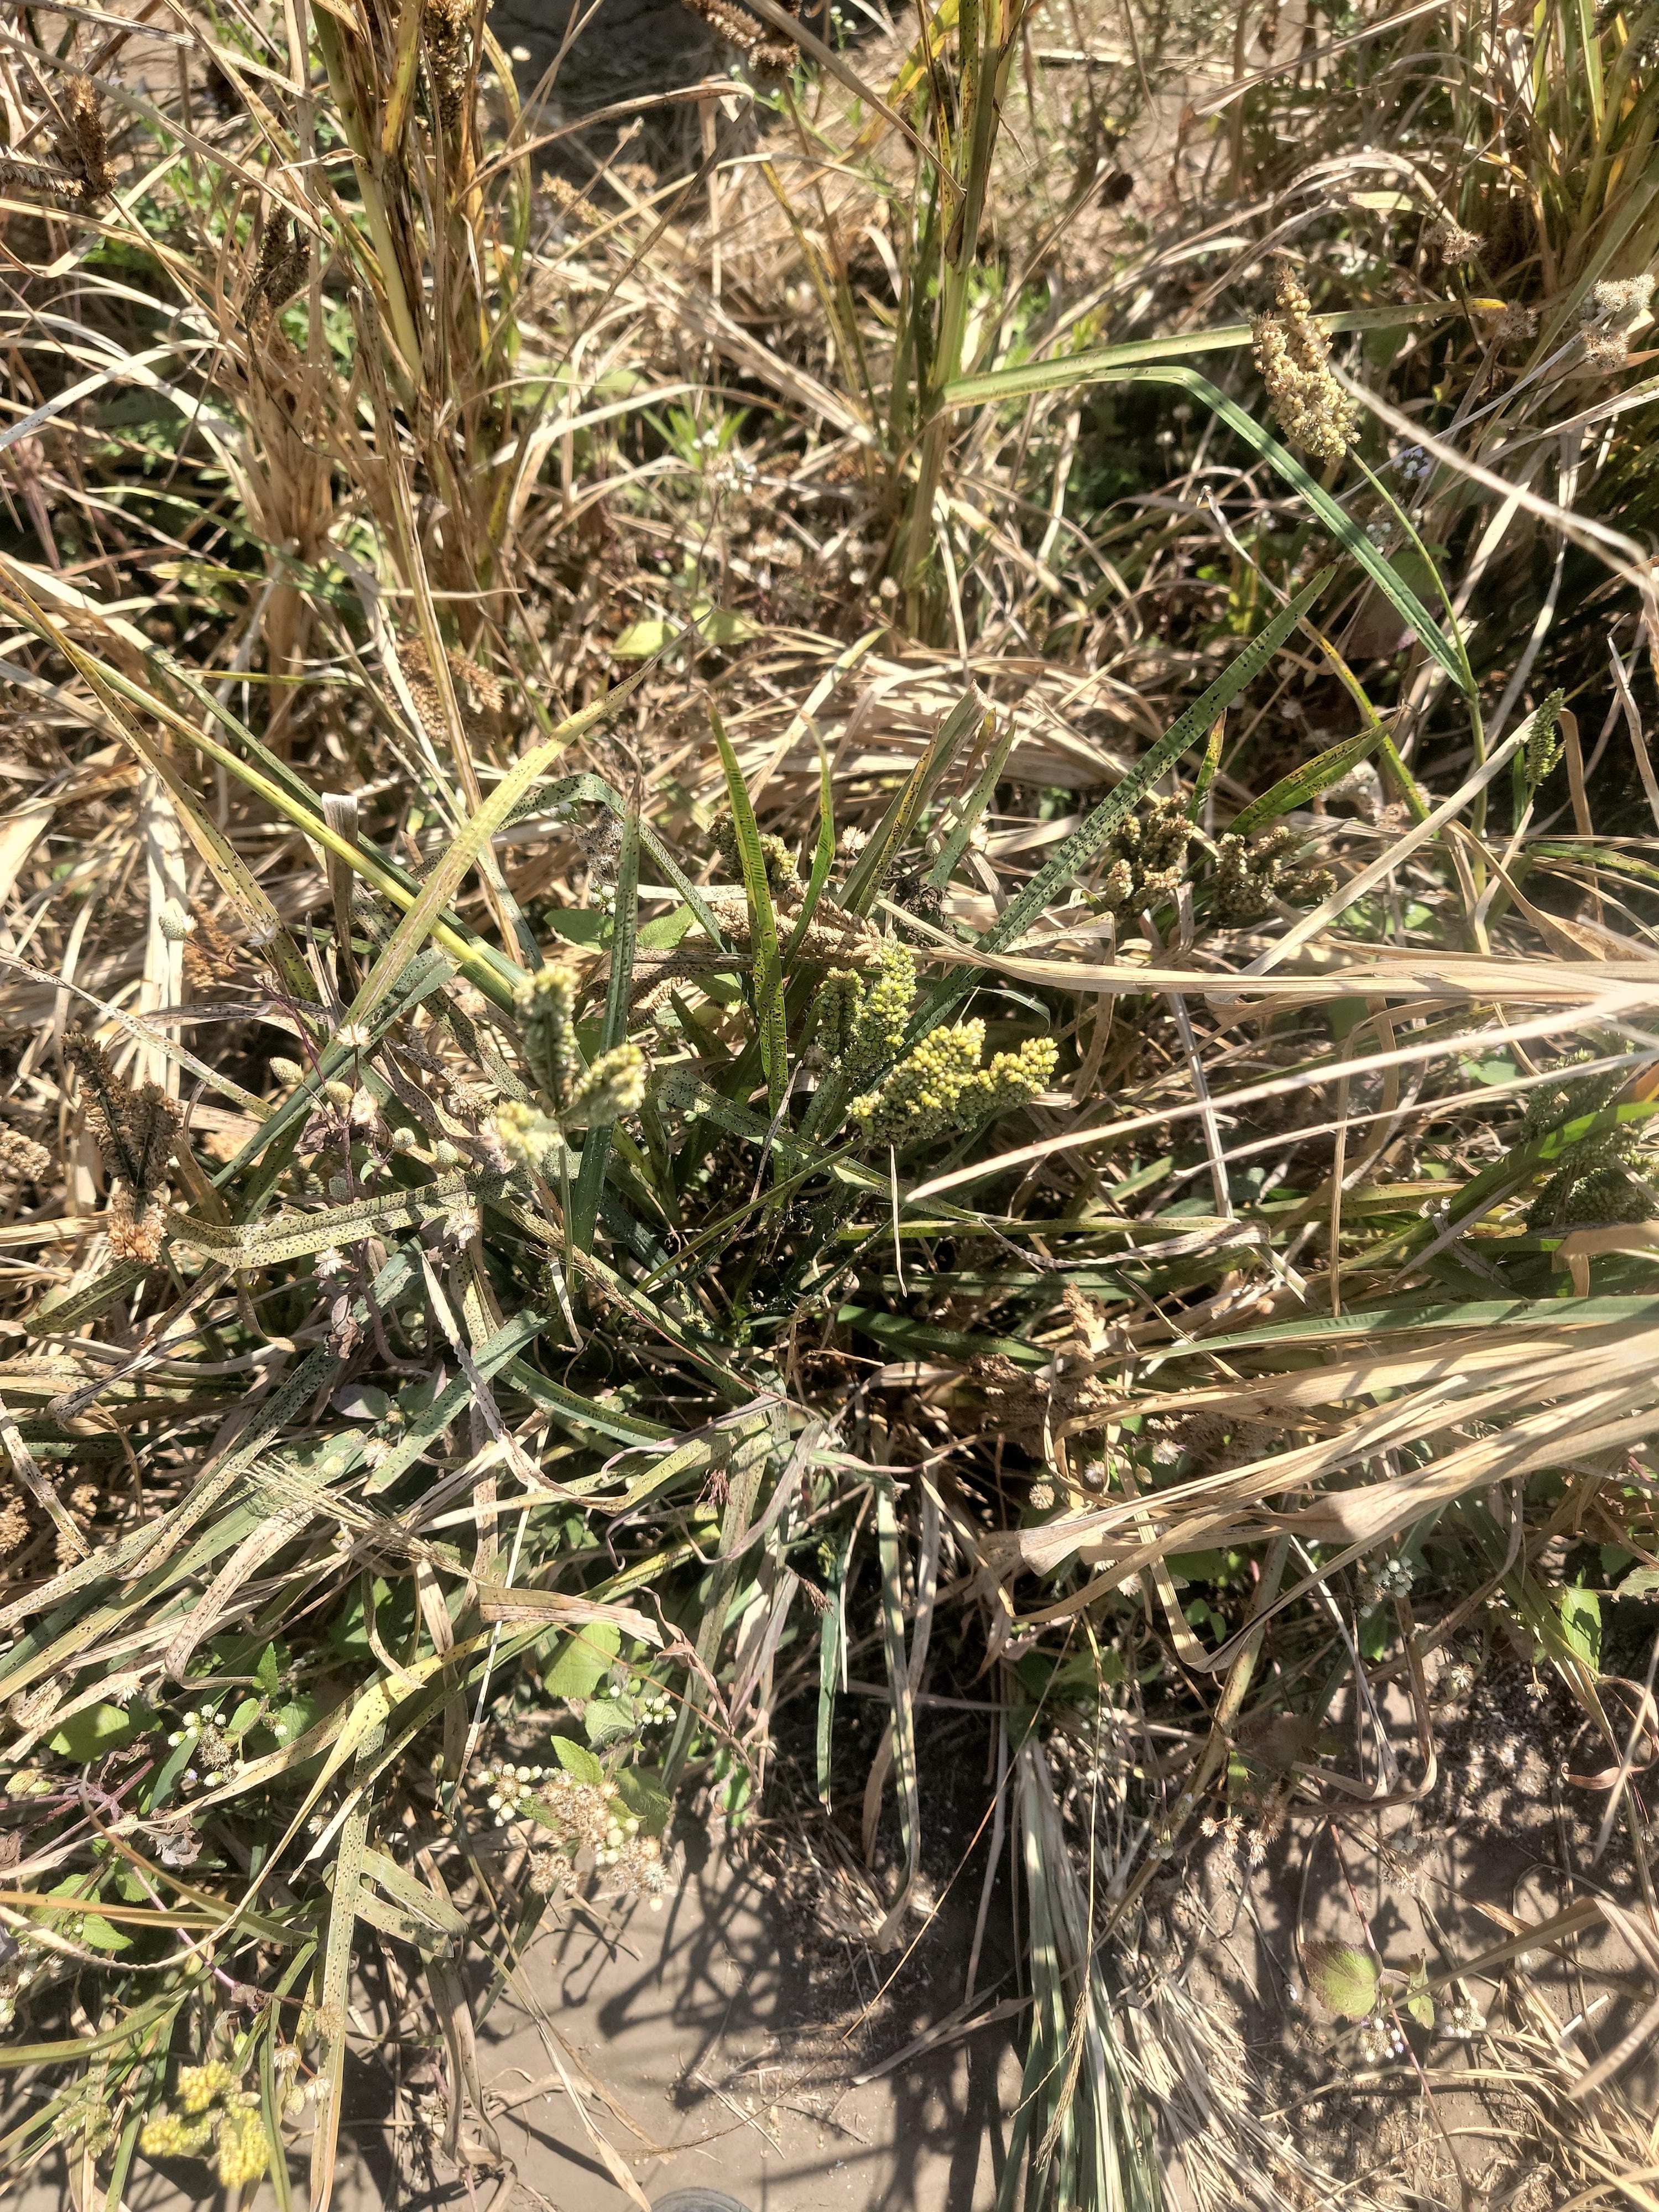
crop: finger millet
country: Tanzania
